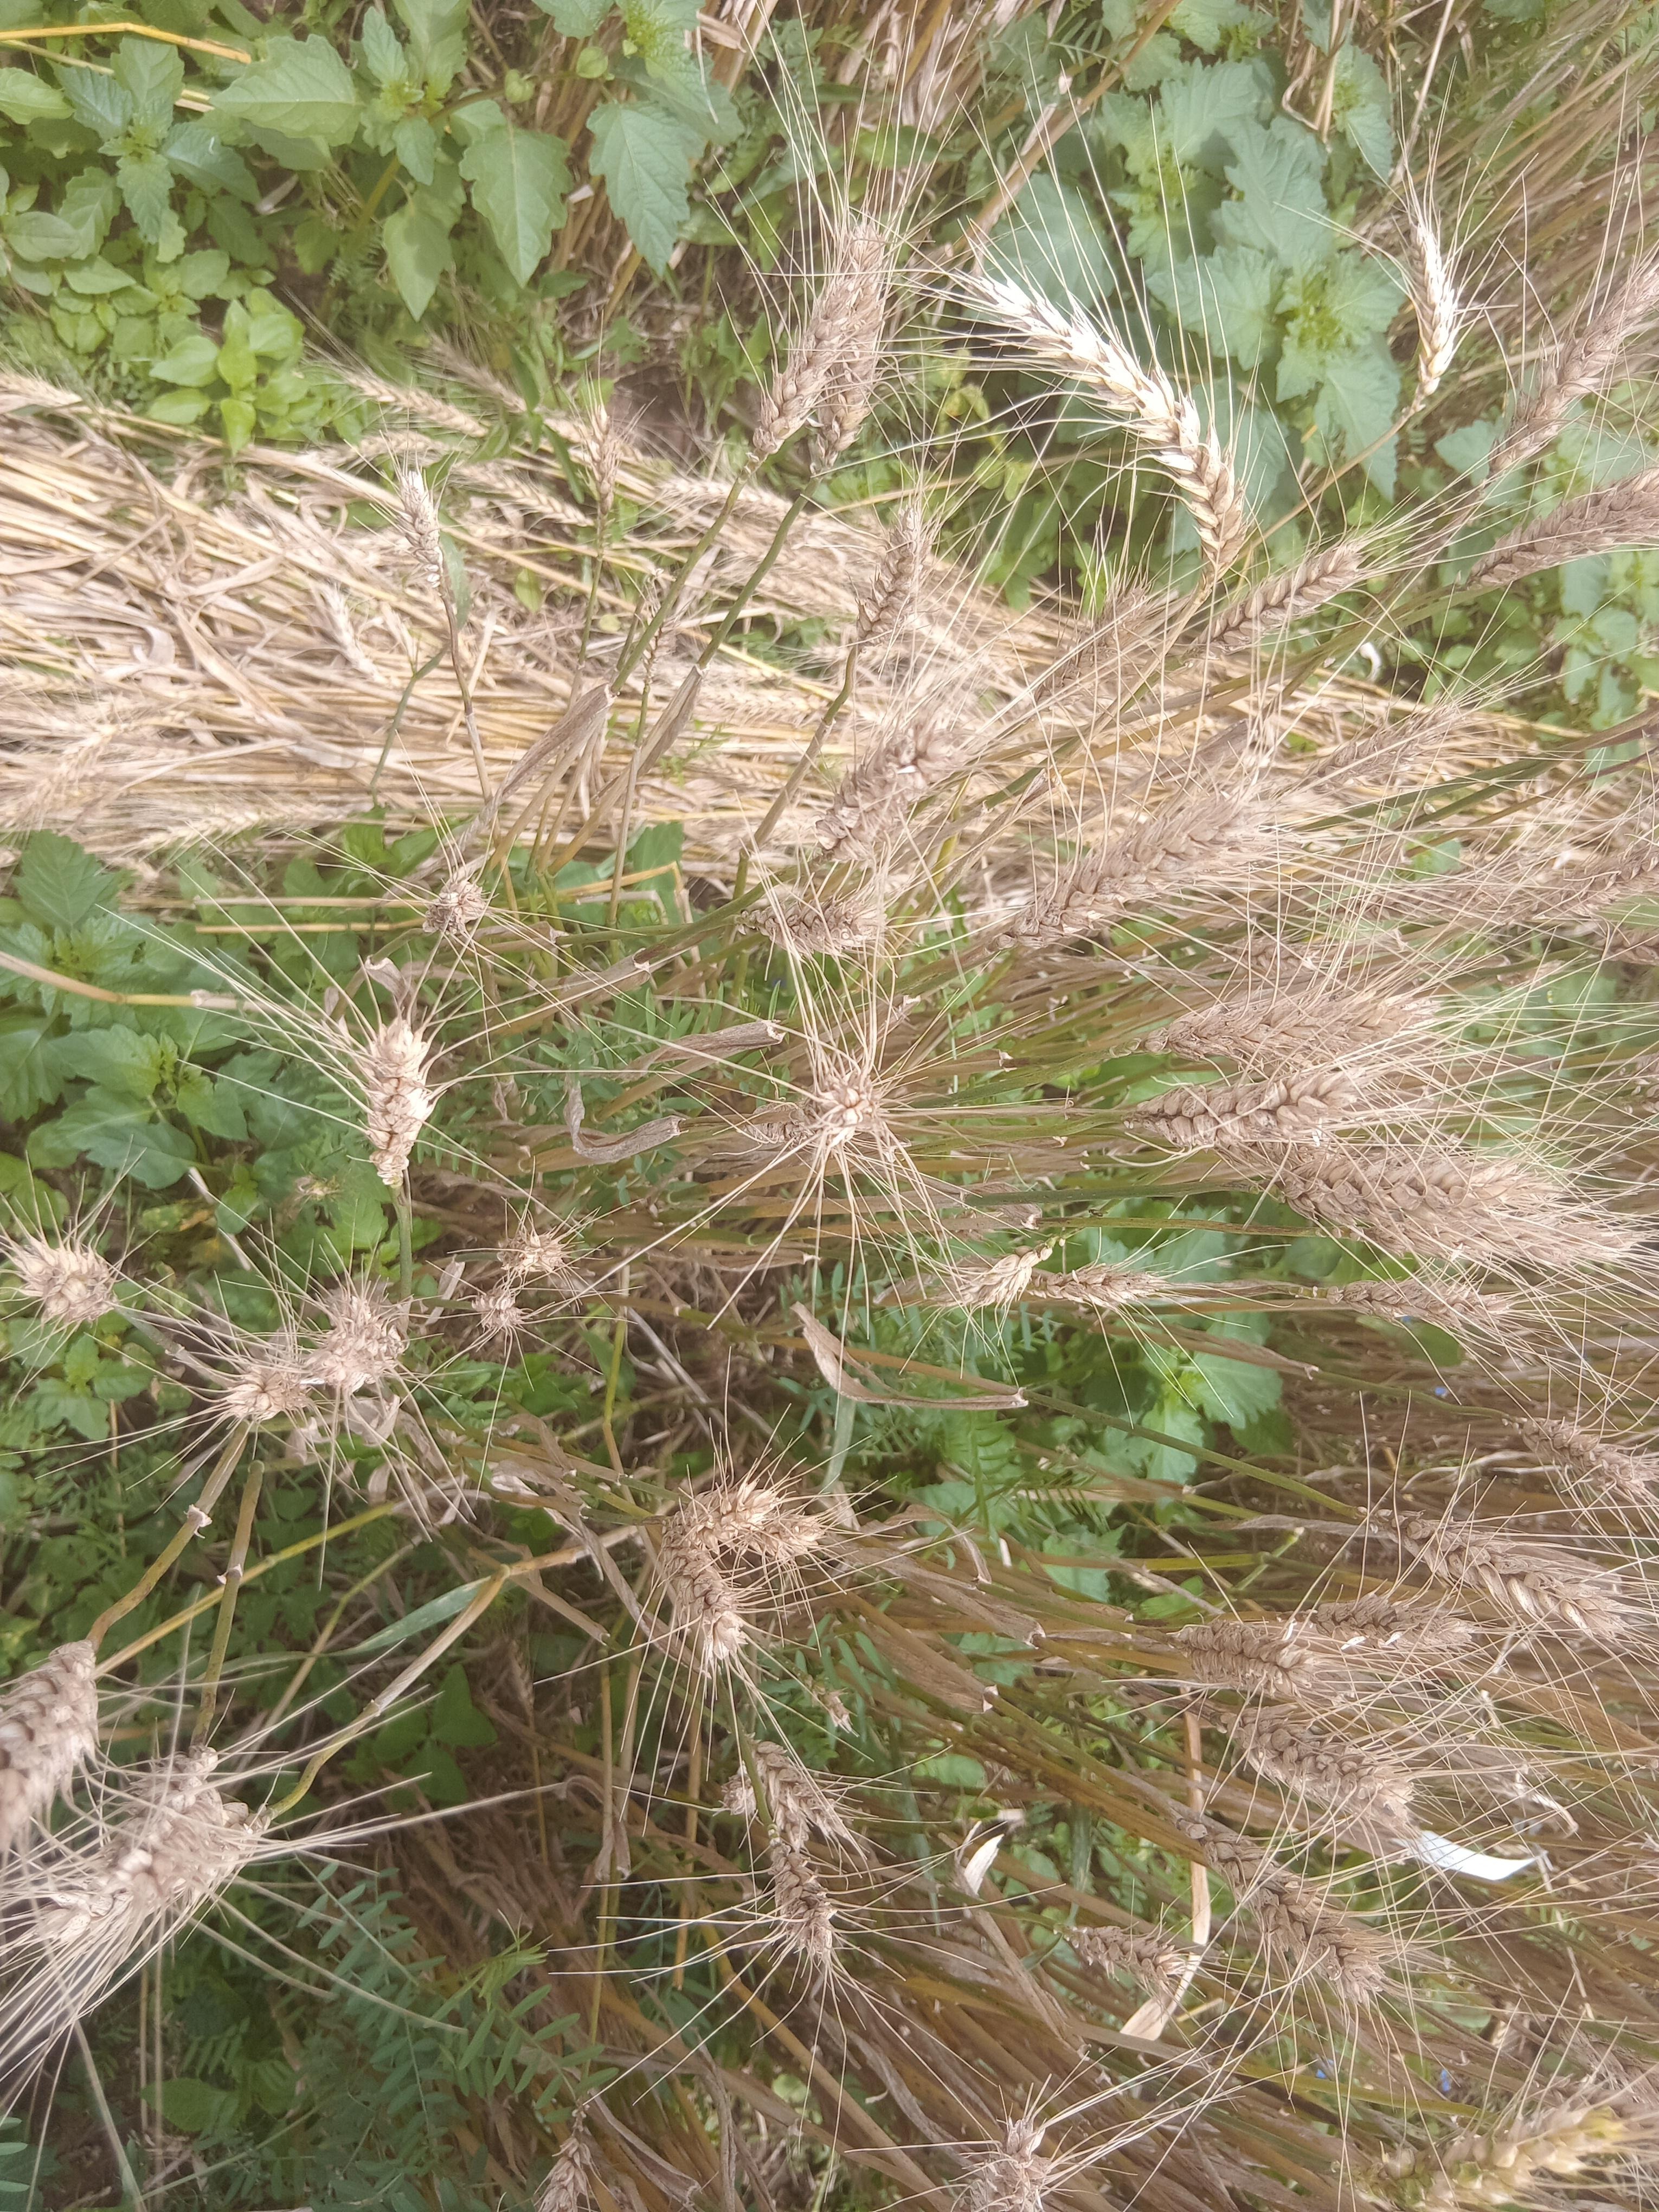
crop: wheat
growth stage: maturity
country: Kenya
